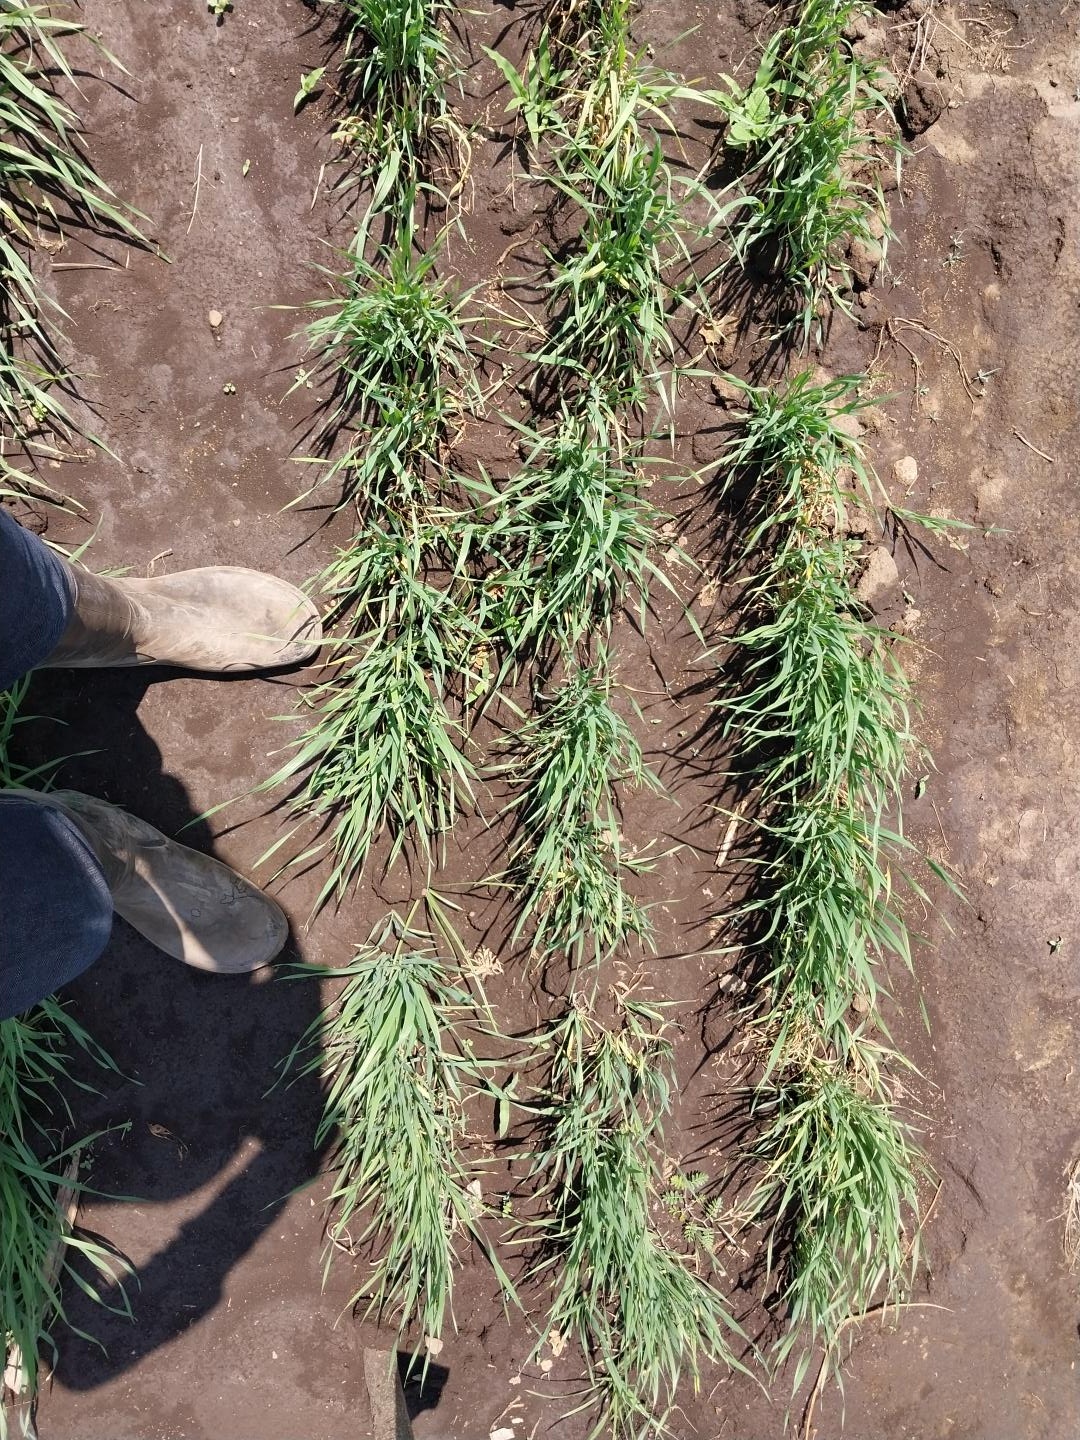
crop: wheat
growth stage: vegetative
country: Tanzania
